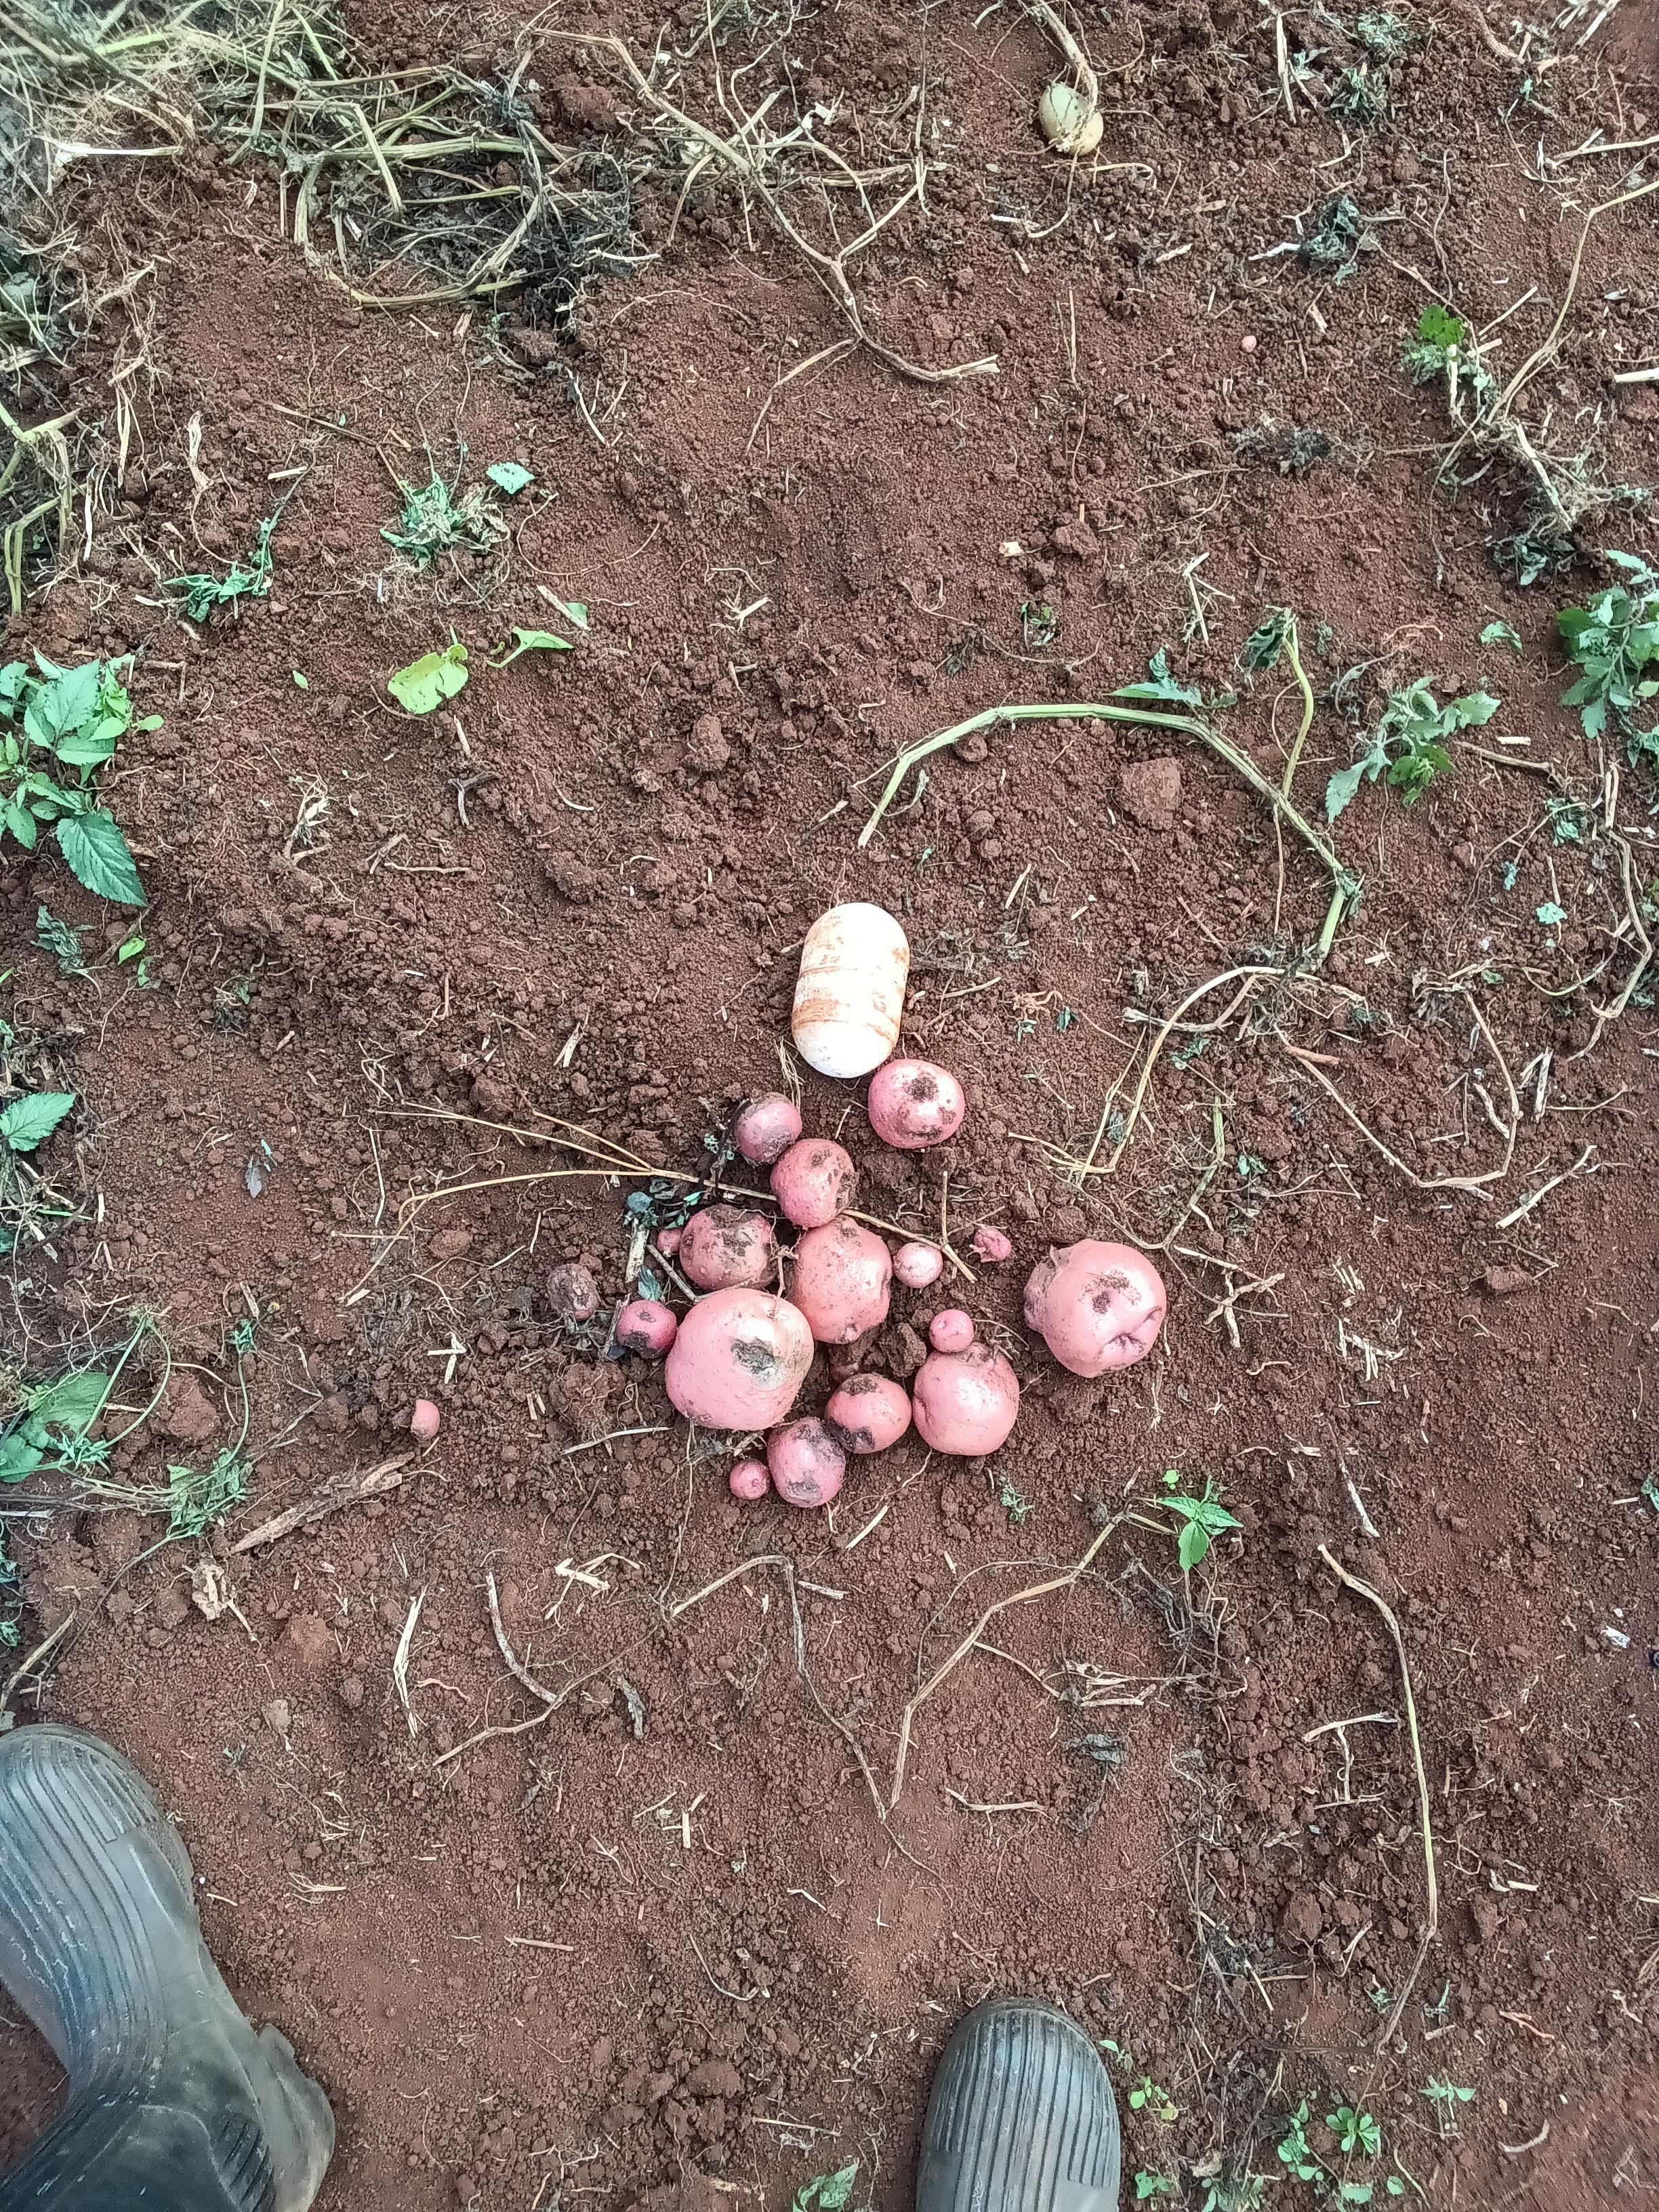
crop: potato
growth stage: harvest
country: Kenya
